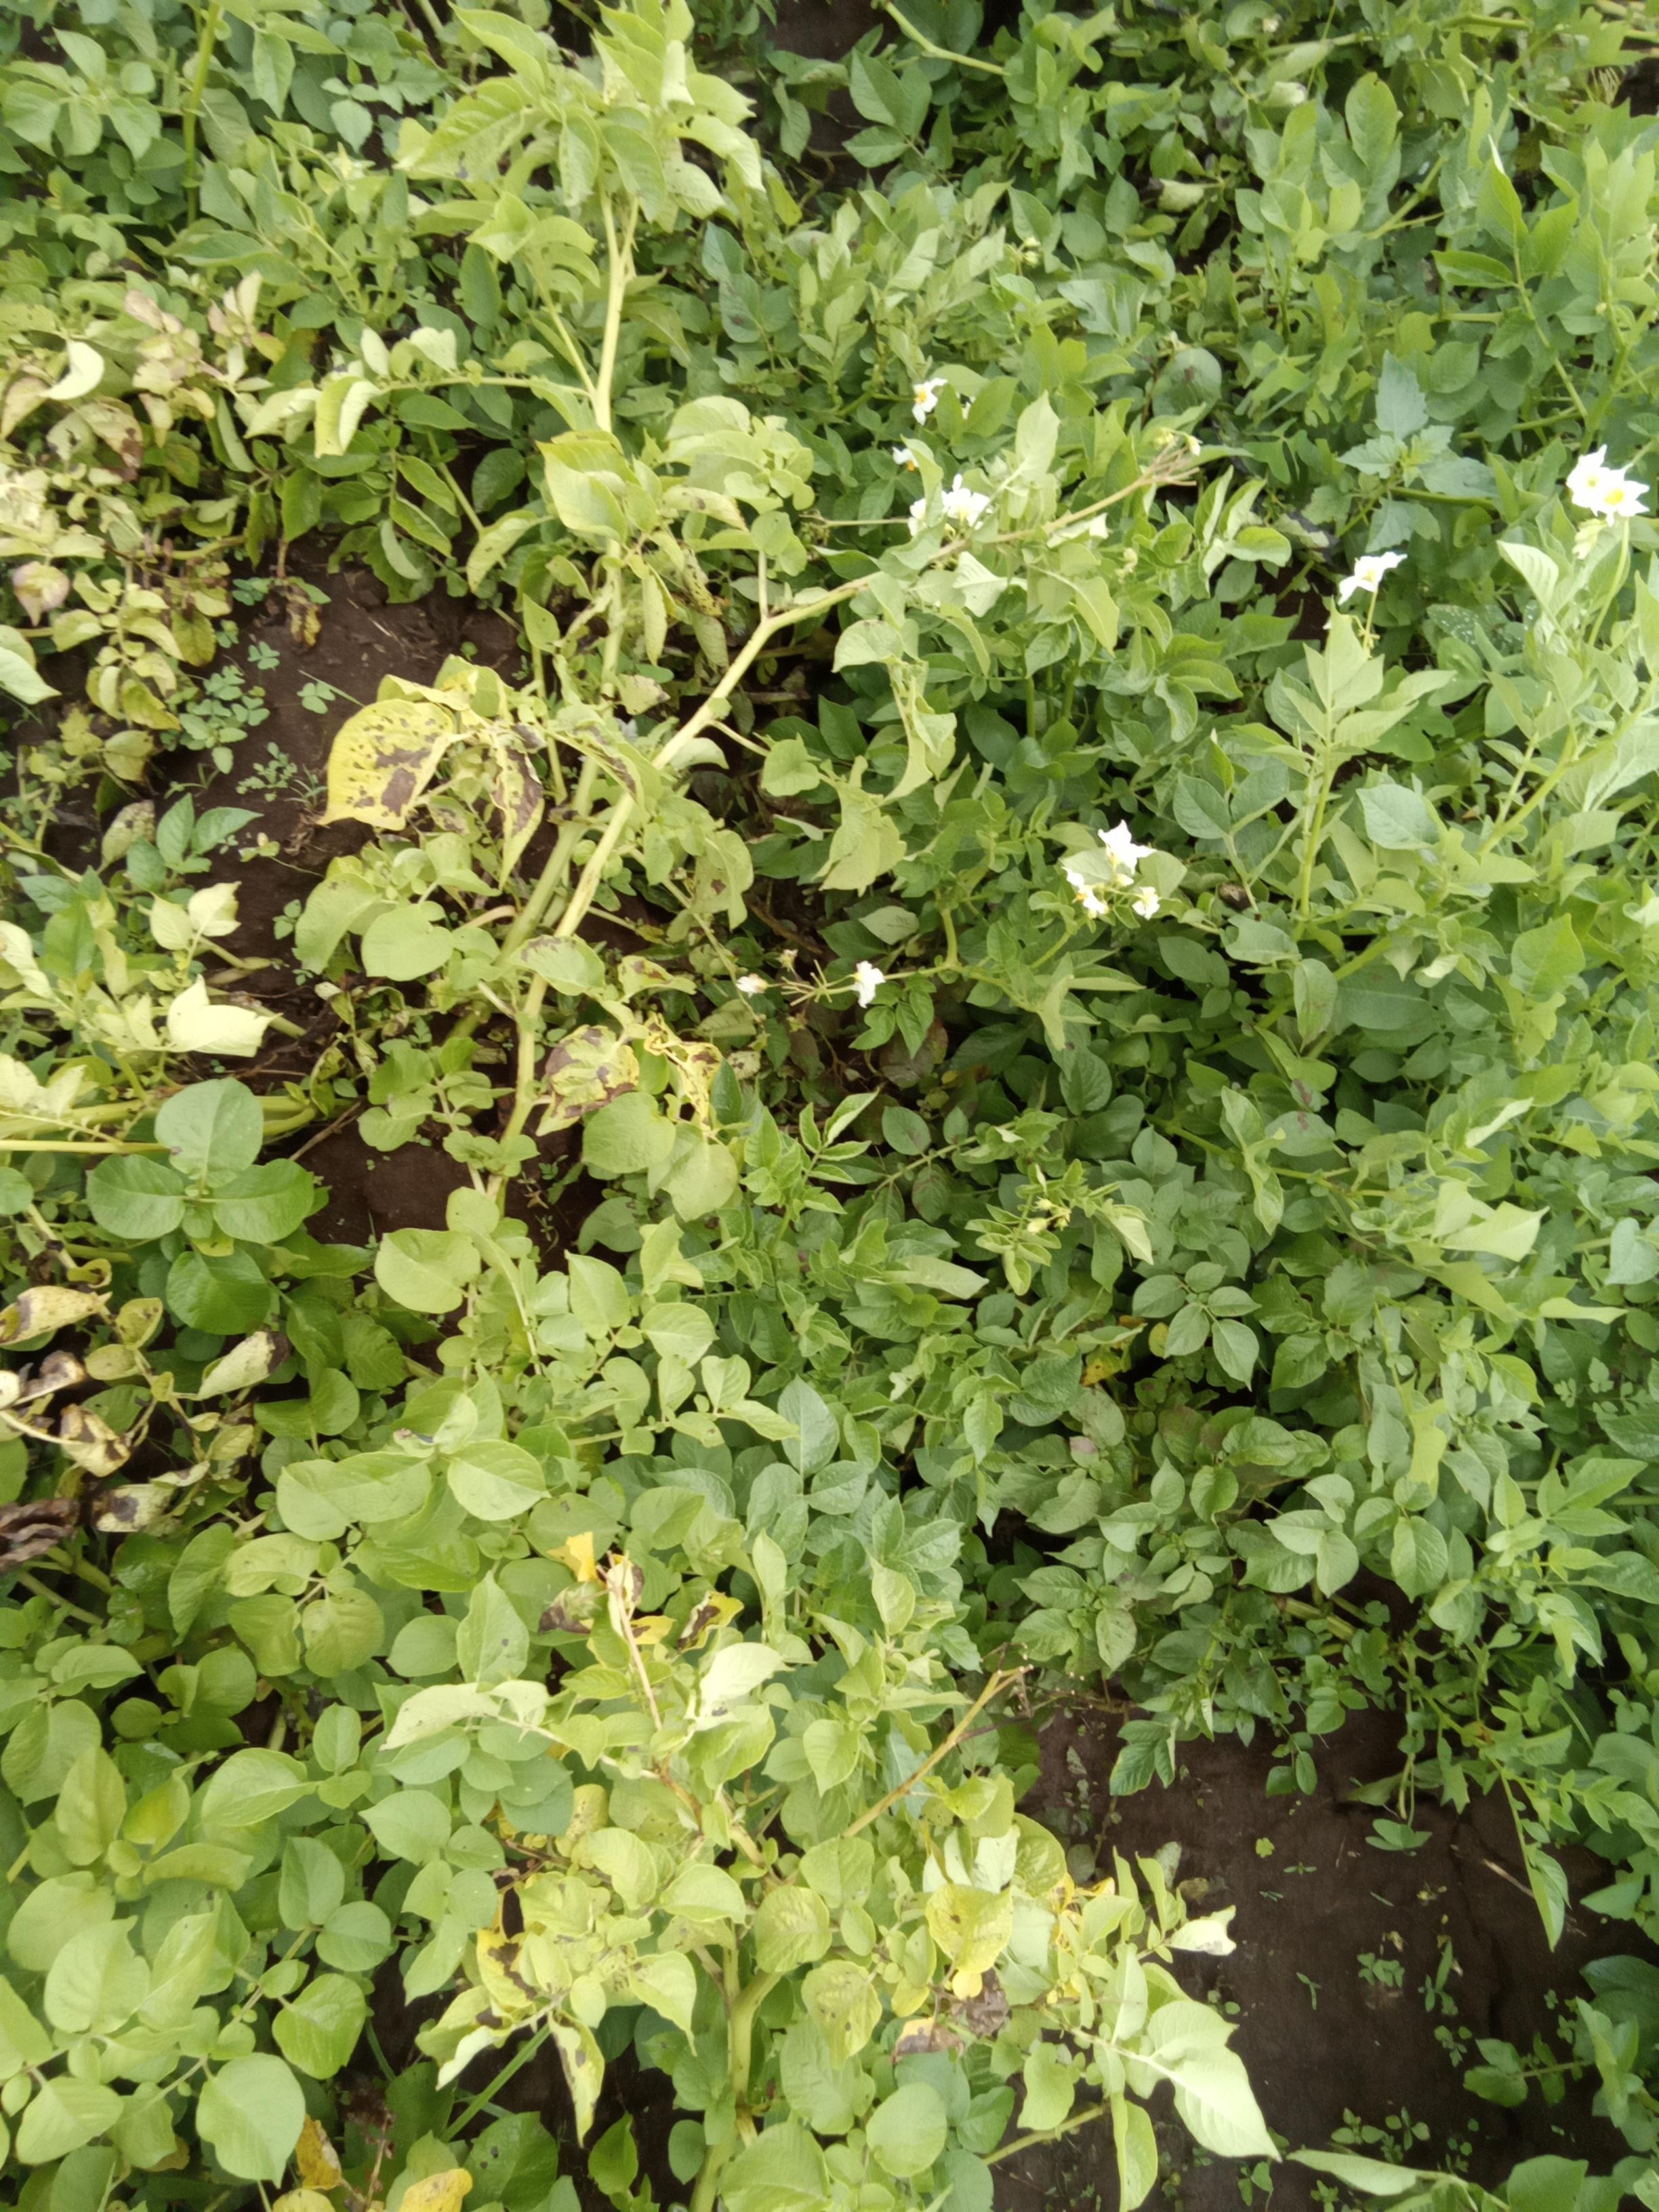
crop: potato
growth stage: vegetative
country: Kenya
